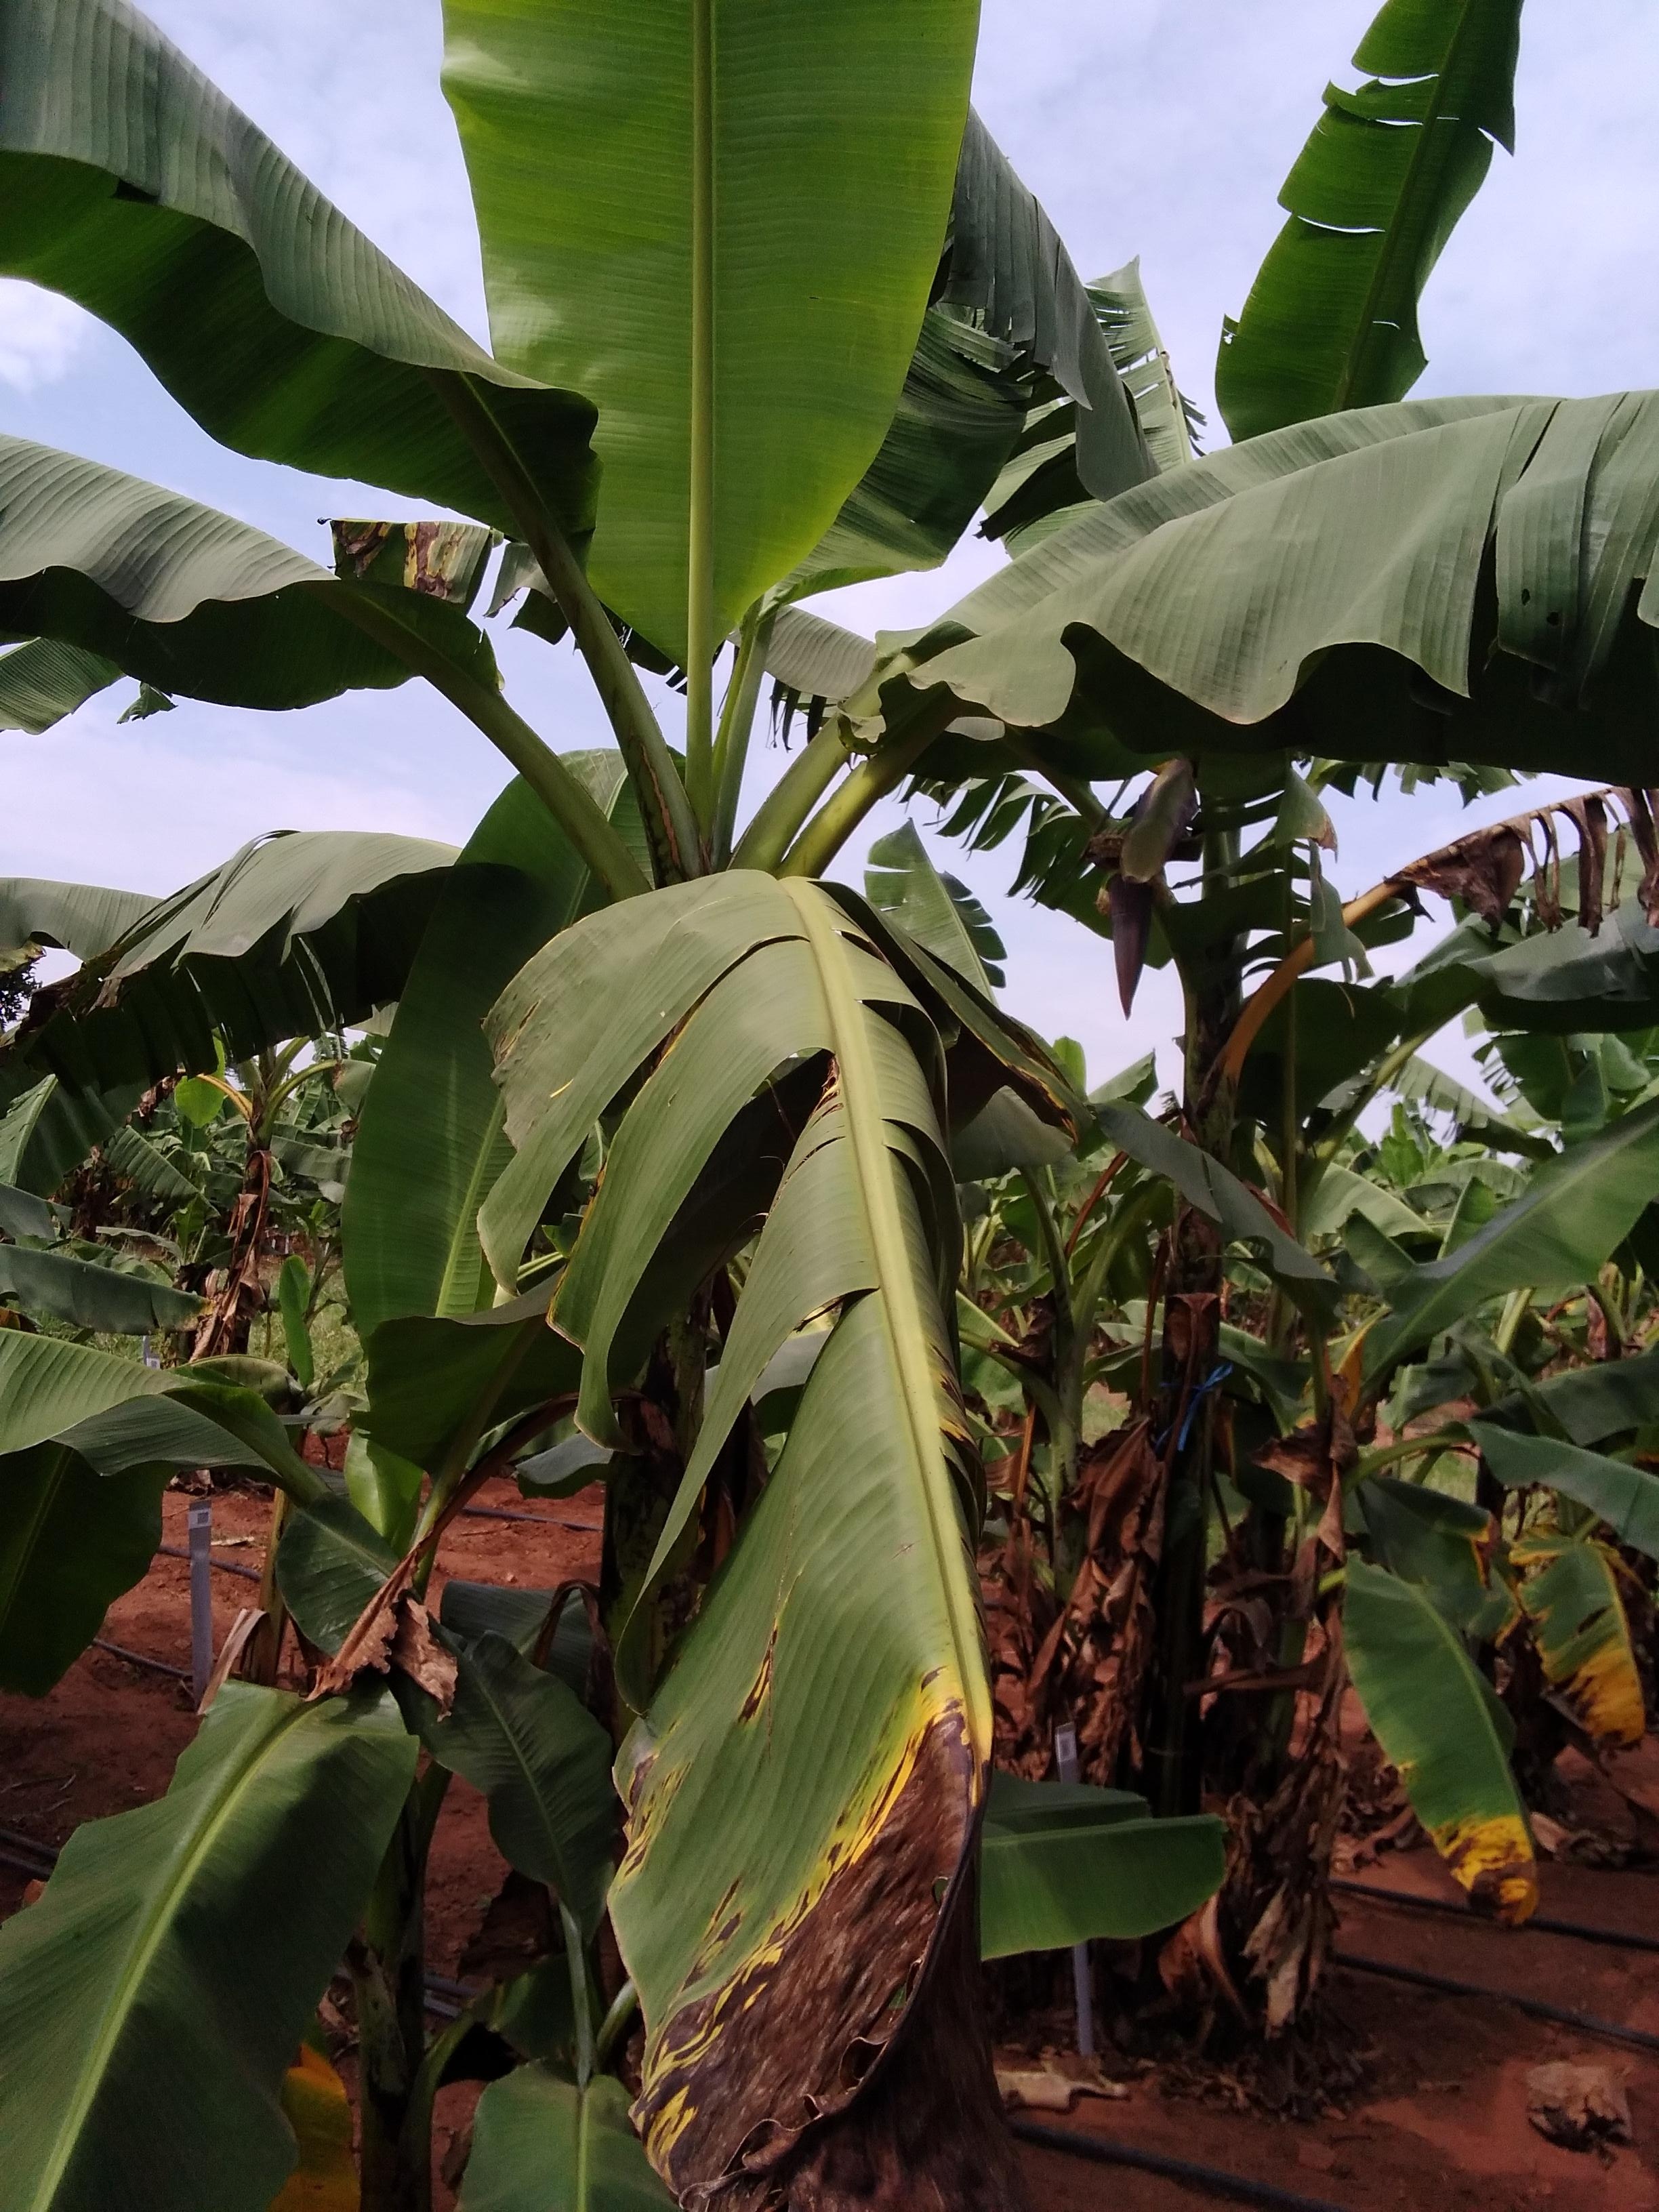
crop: banana
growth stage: vegetative
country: Uganda
